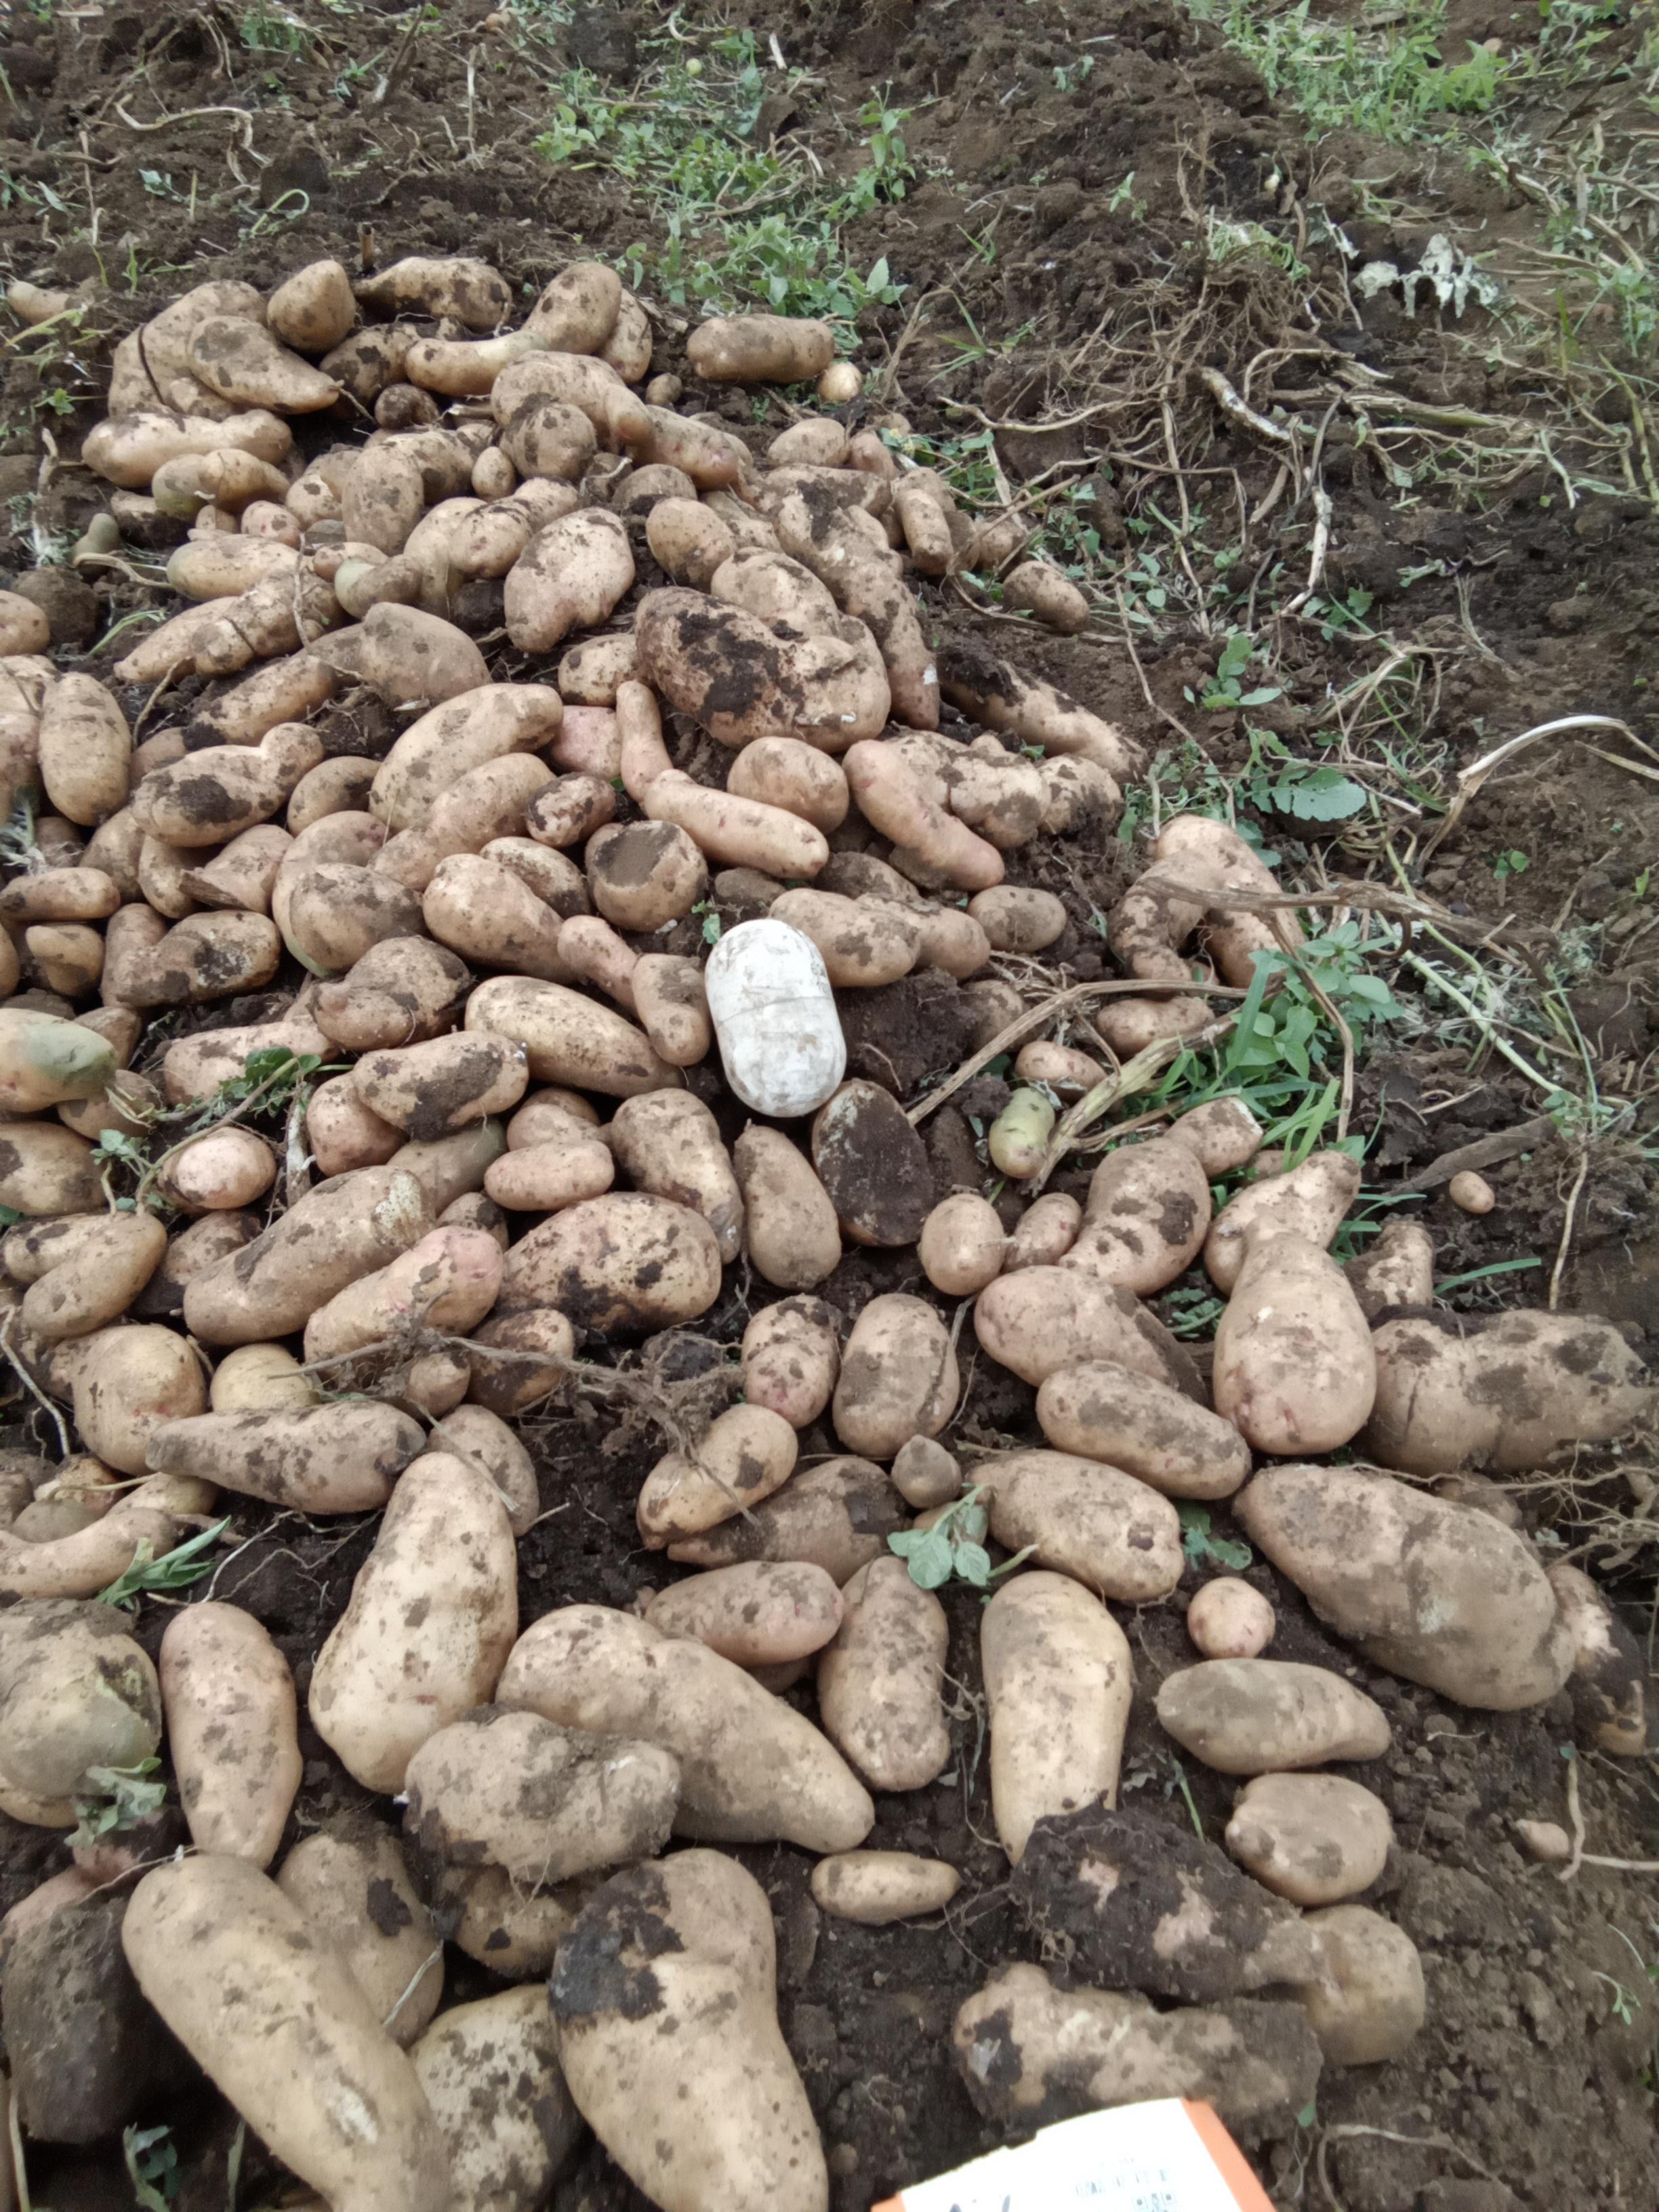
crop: potato
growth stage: harvest
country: Kenya
